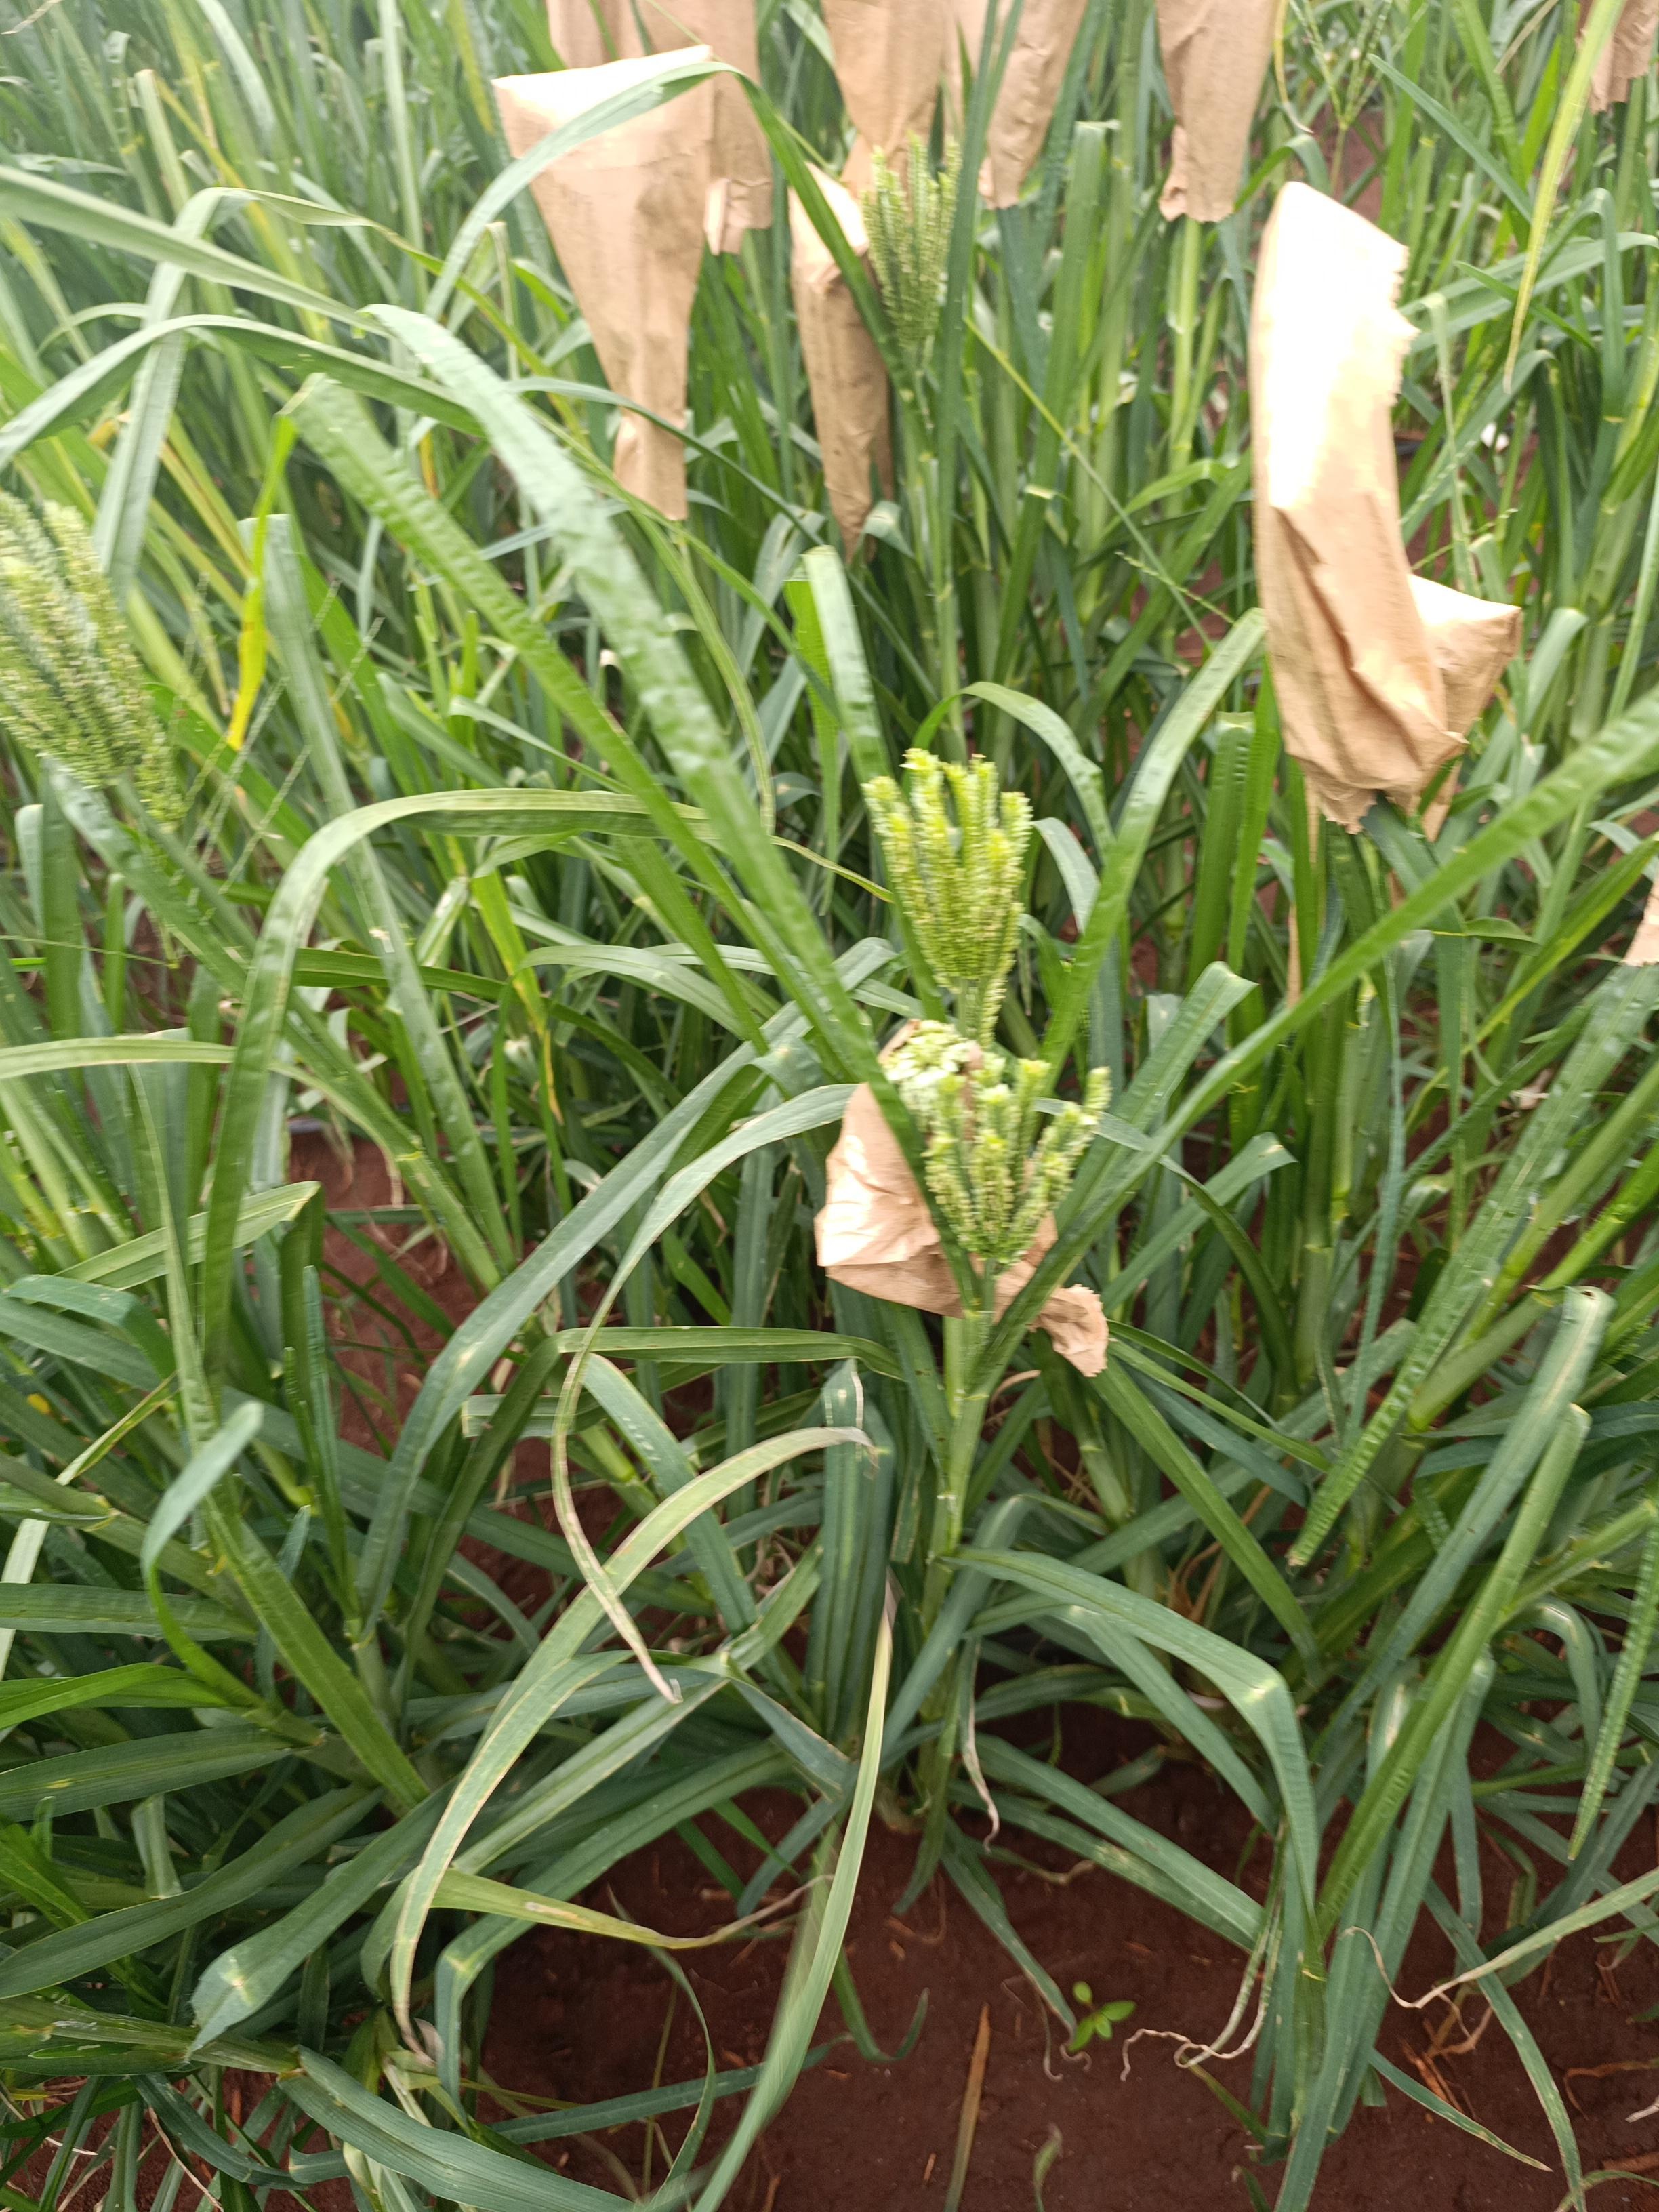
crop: finger millet
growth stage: flowering
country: Kenya
